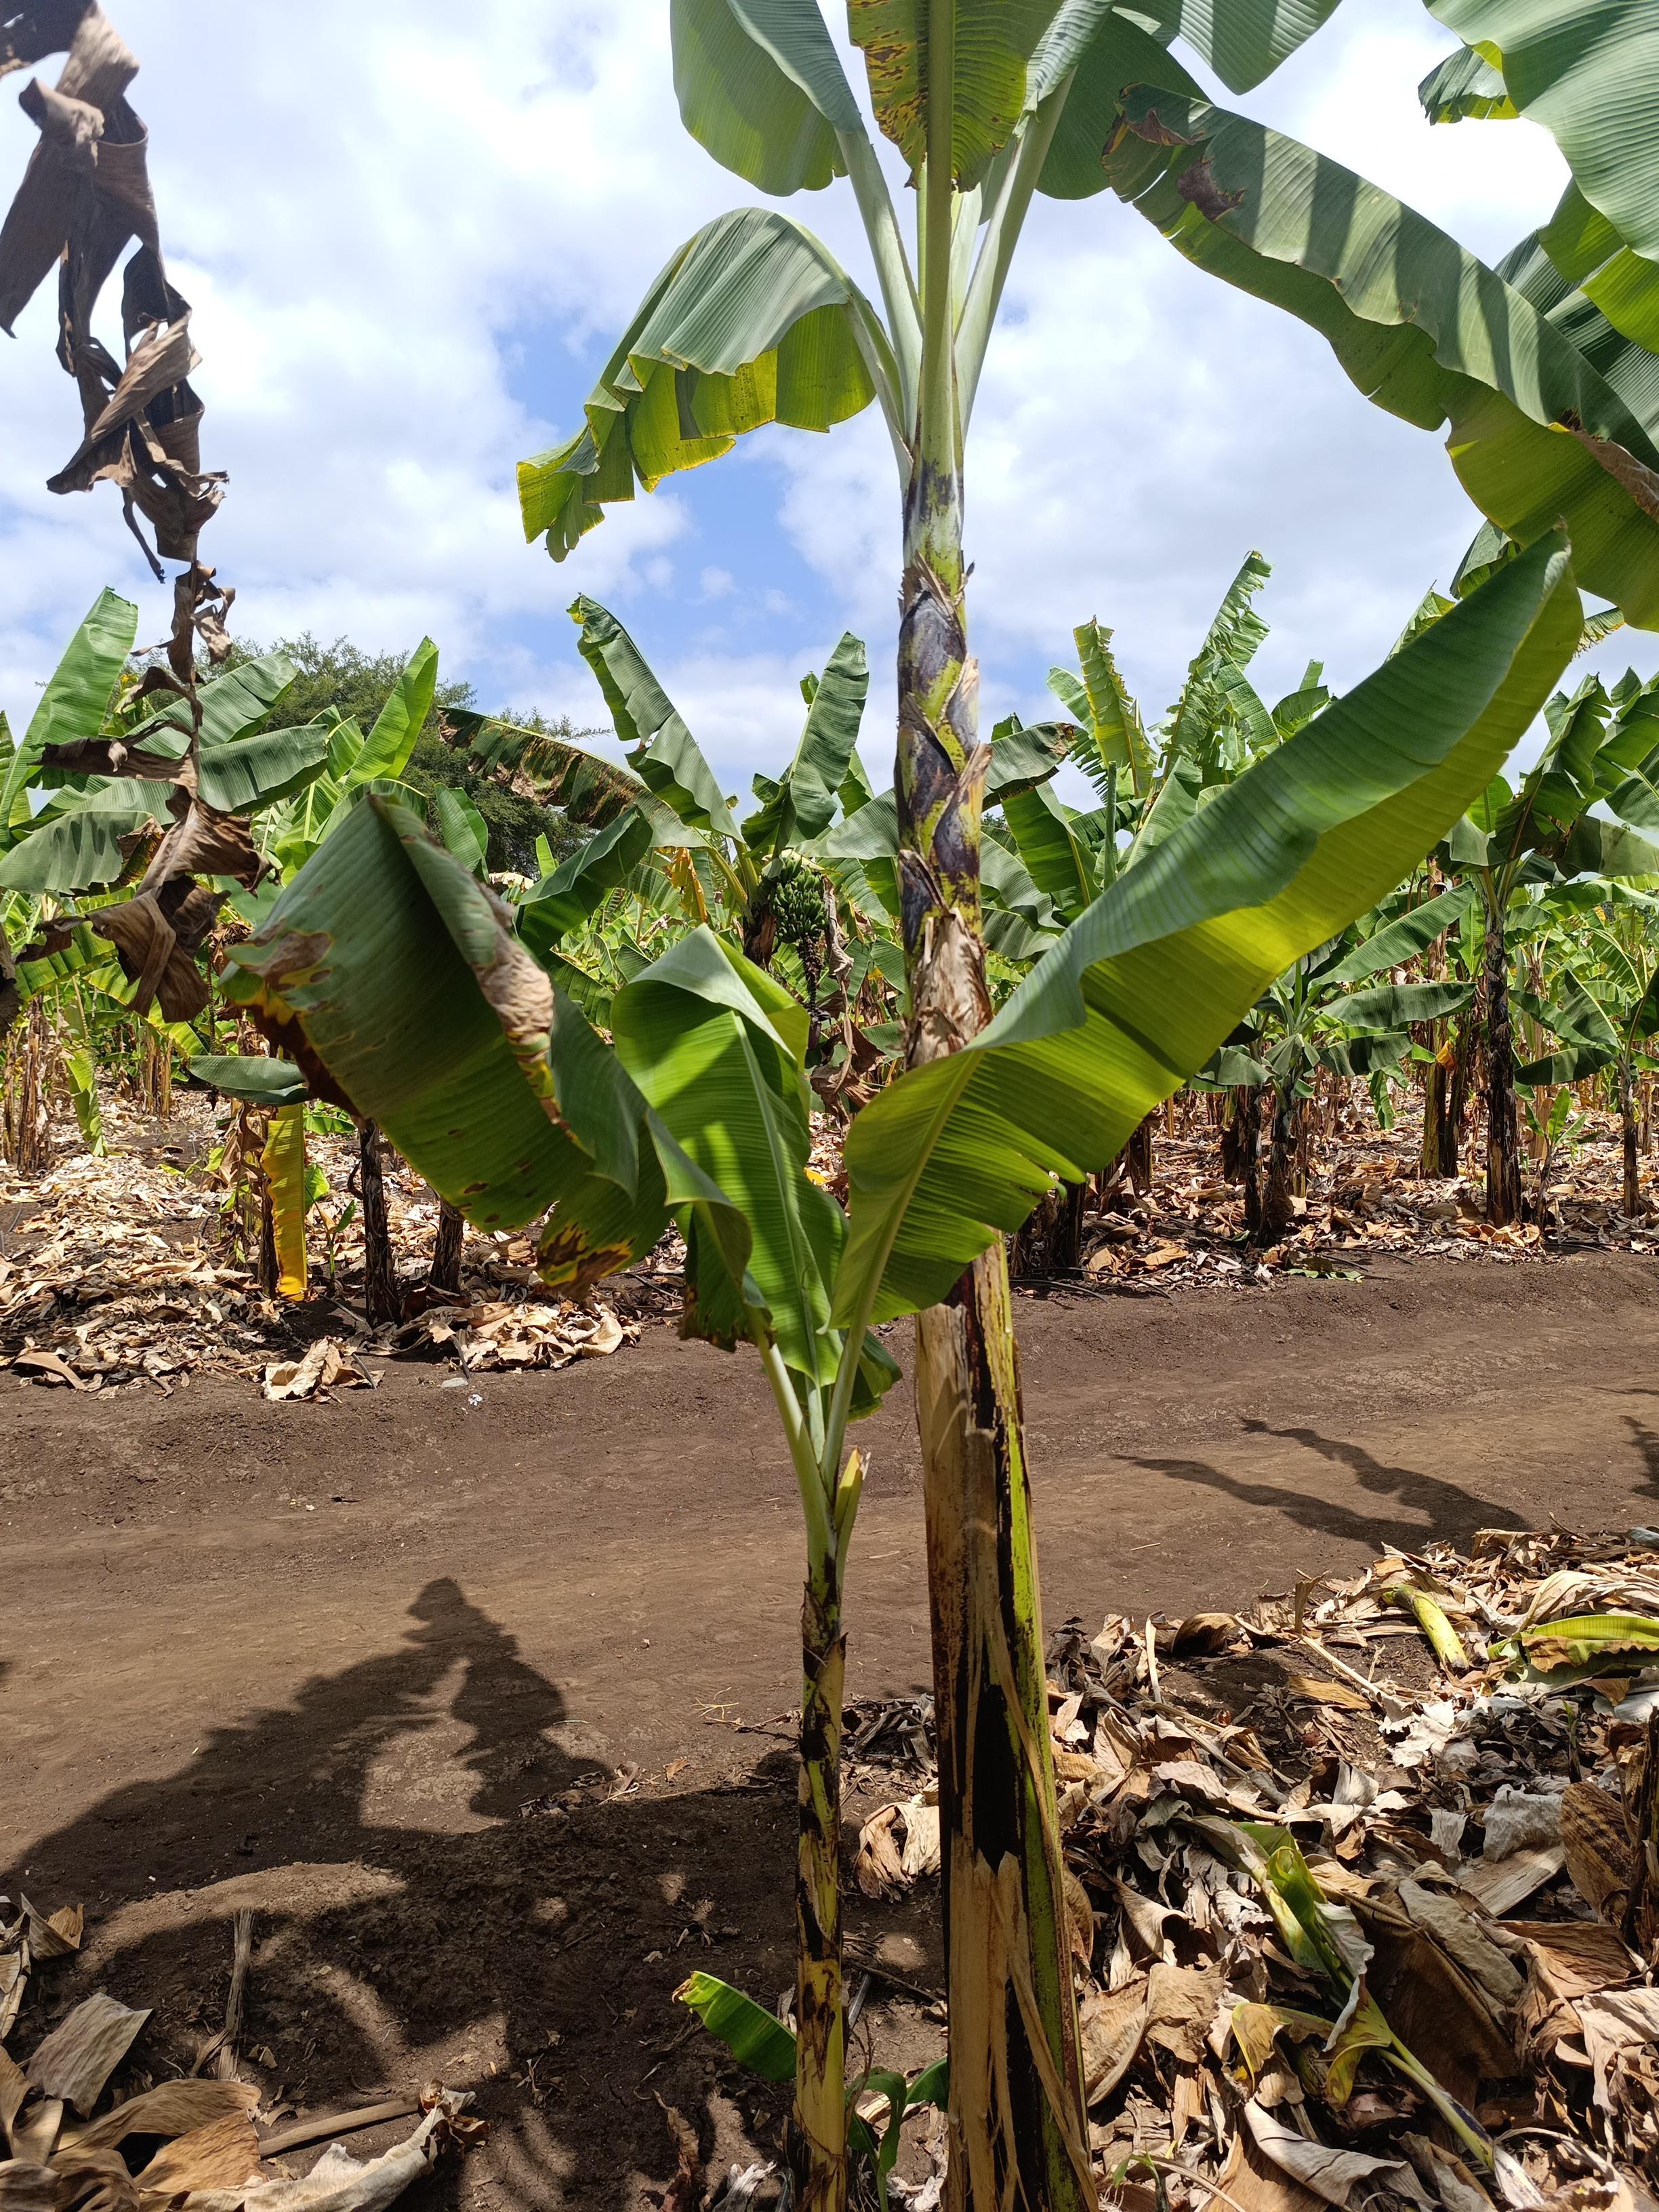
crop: banana
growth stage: vegetative
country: Tanzania
